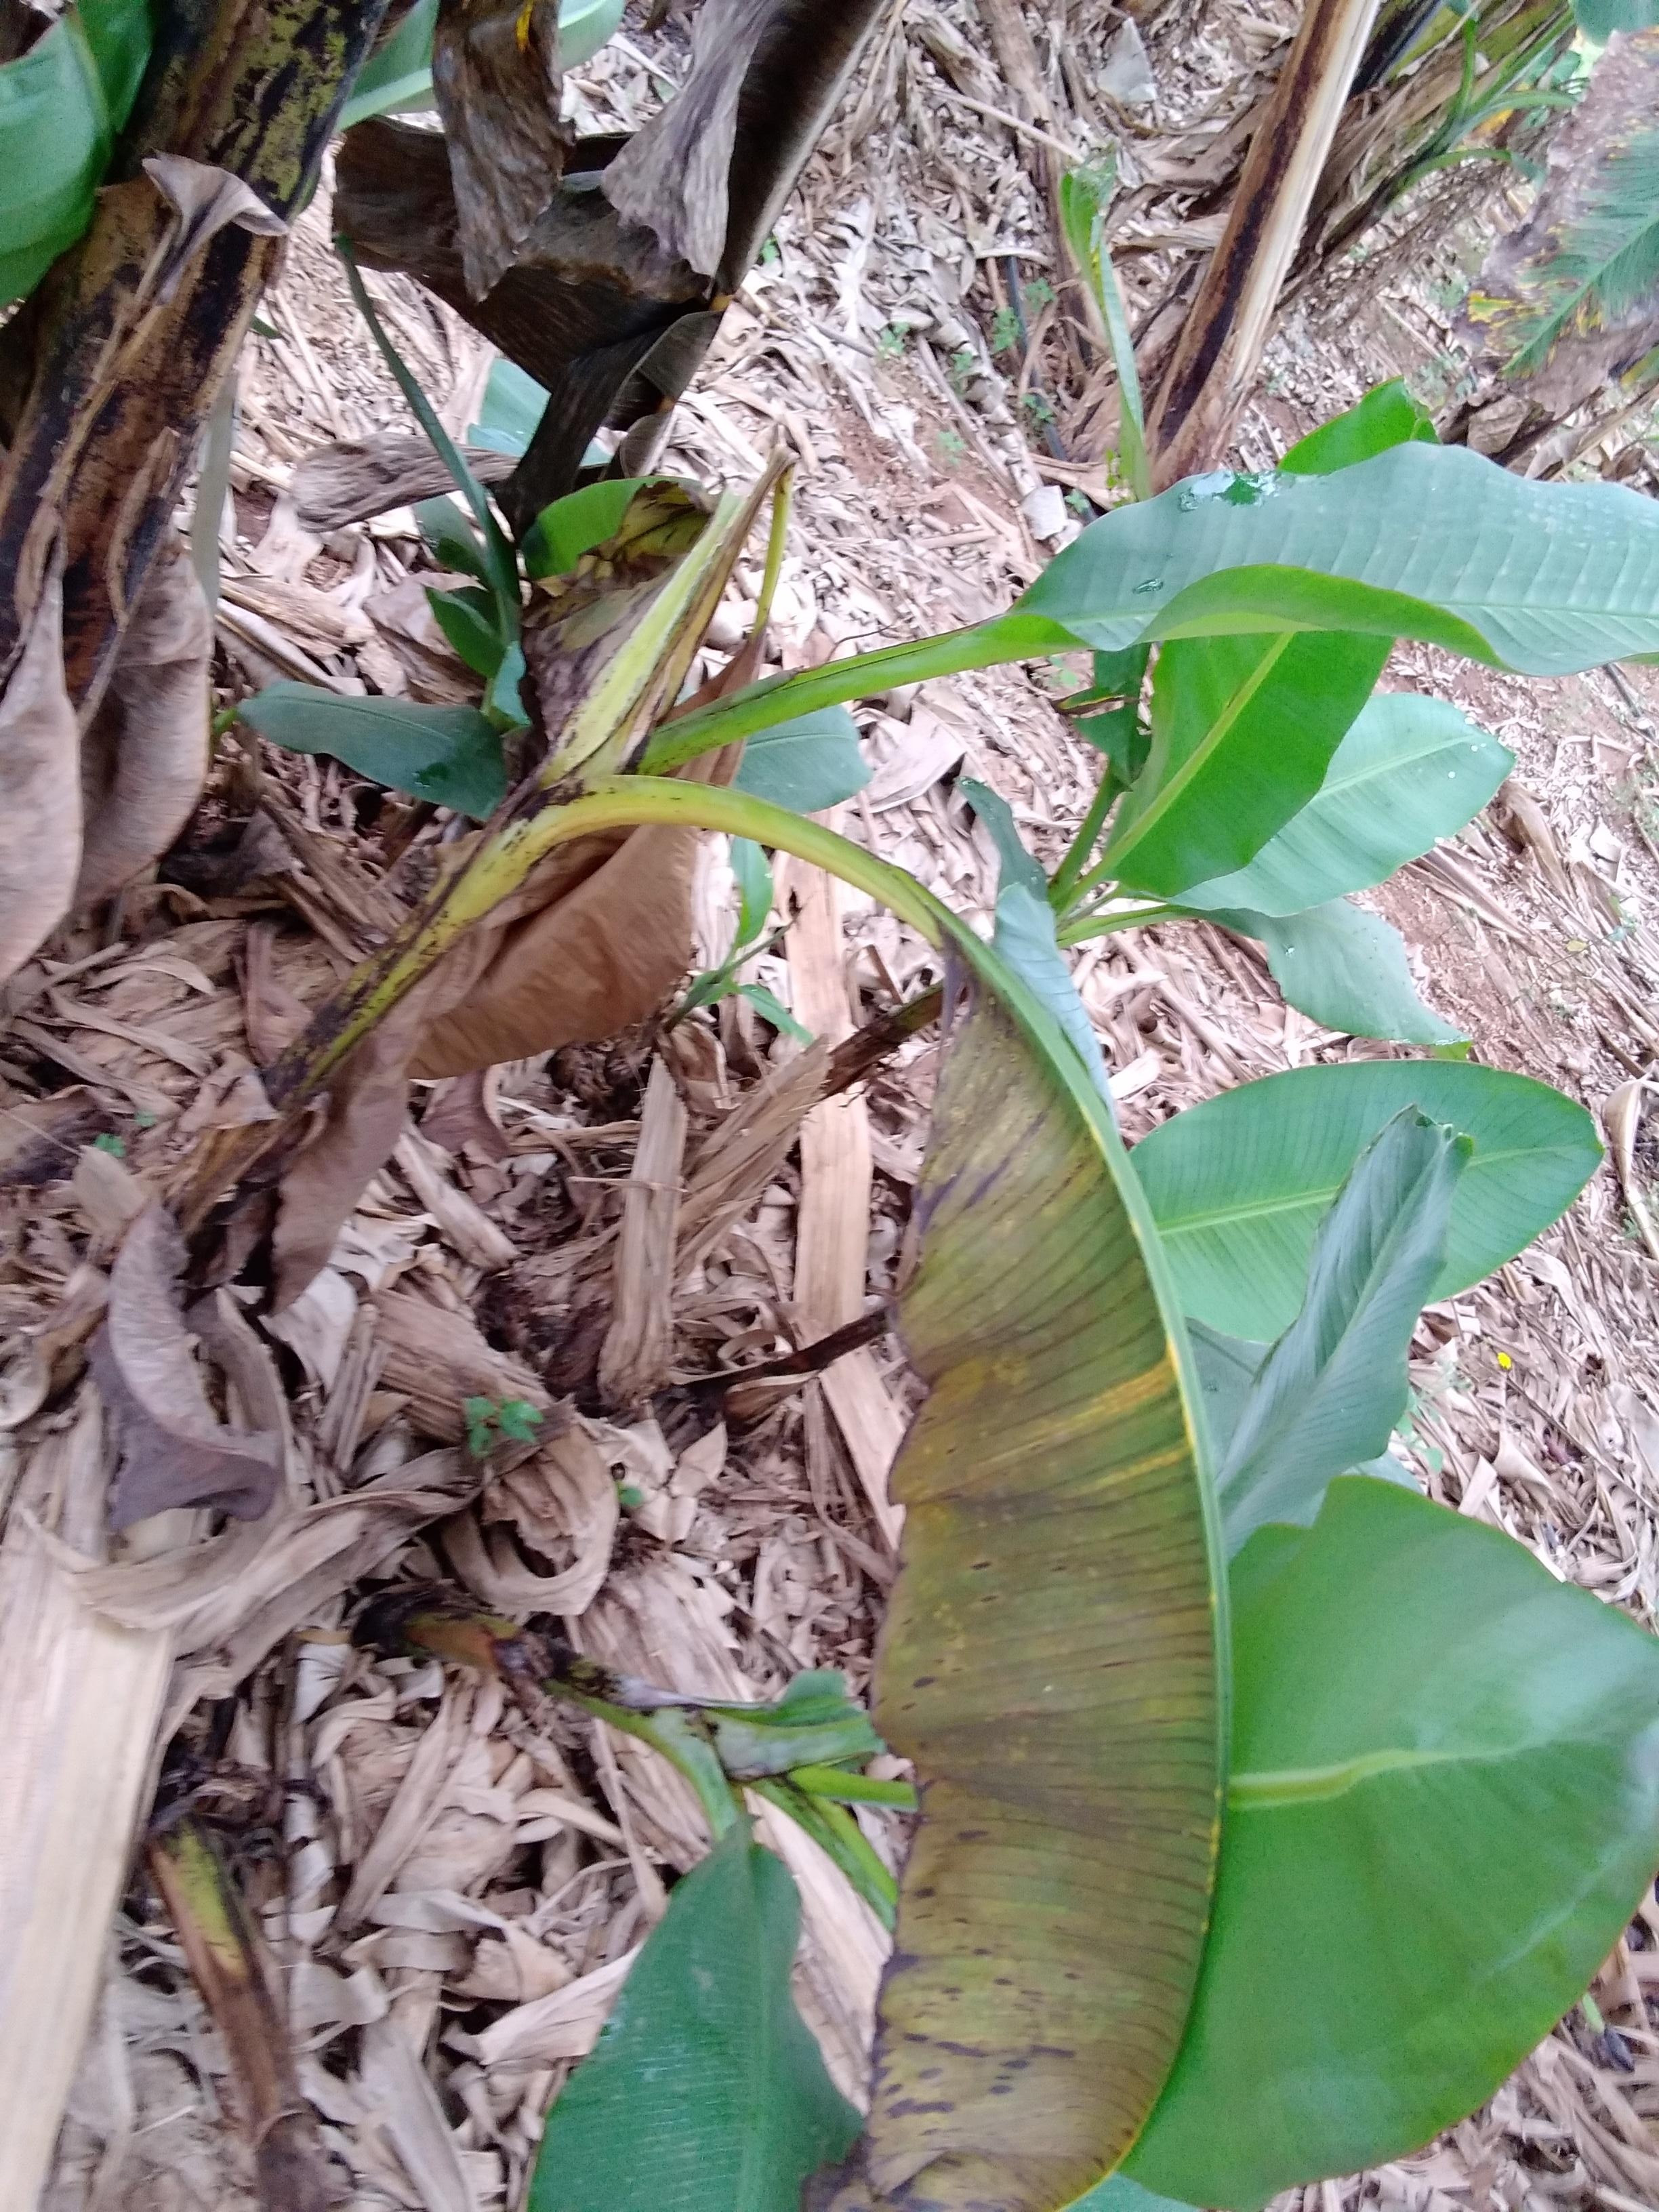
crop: banana
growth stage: vegetative
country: Uganda
